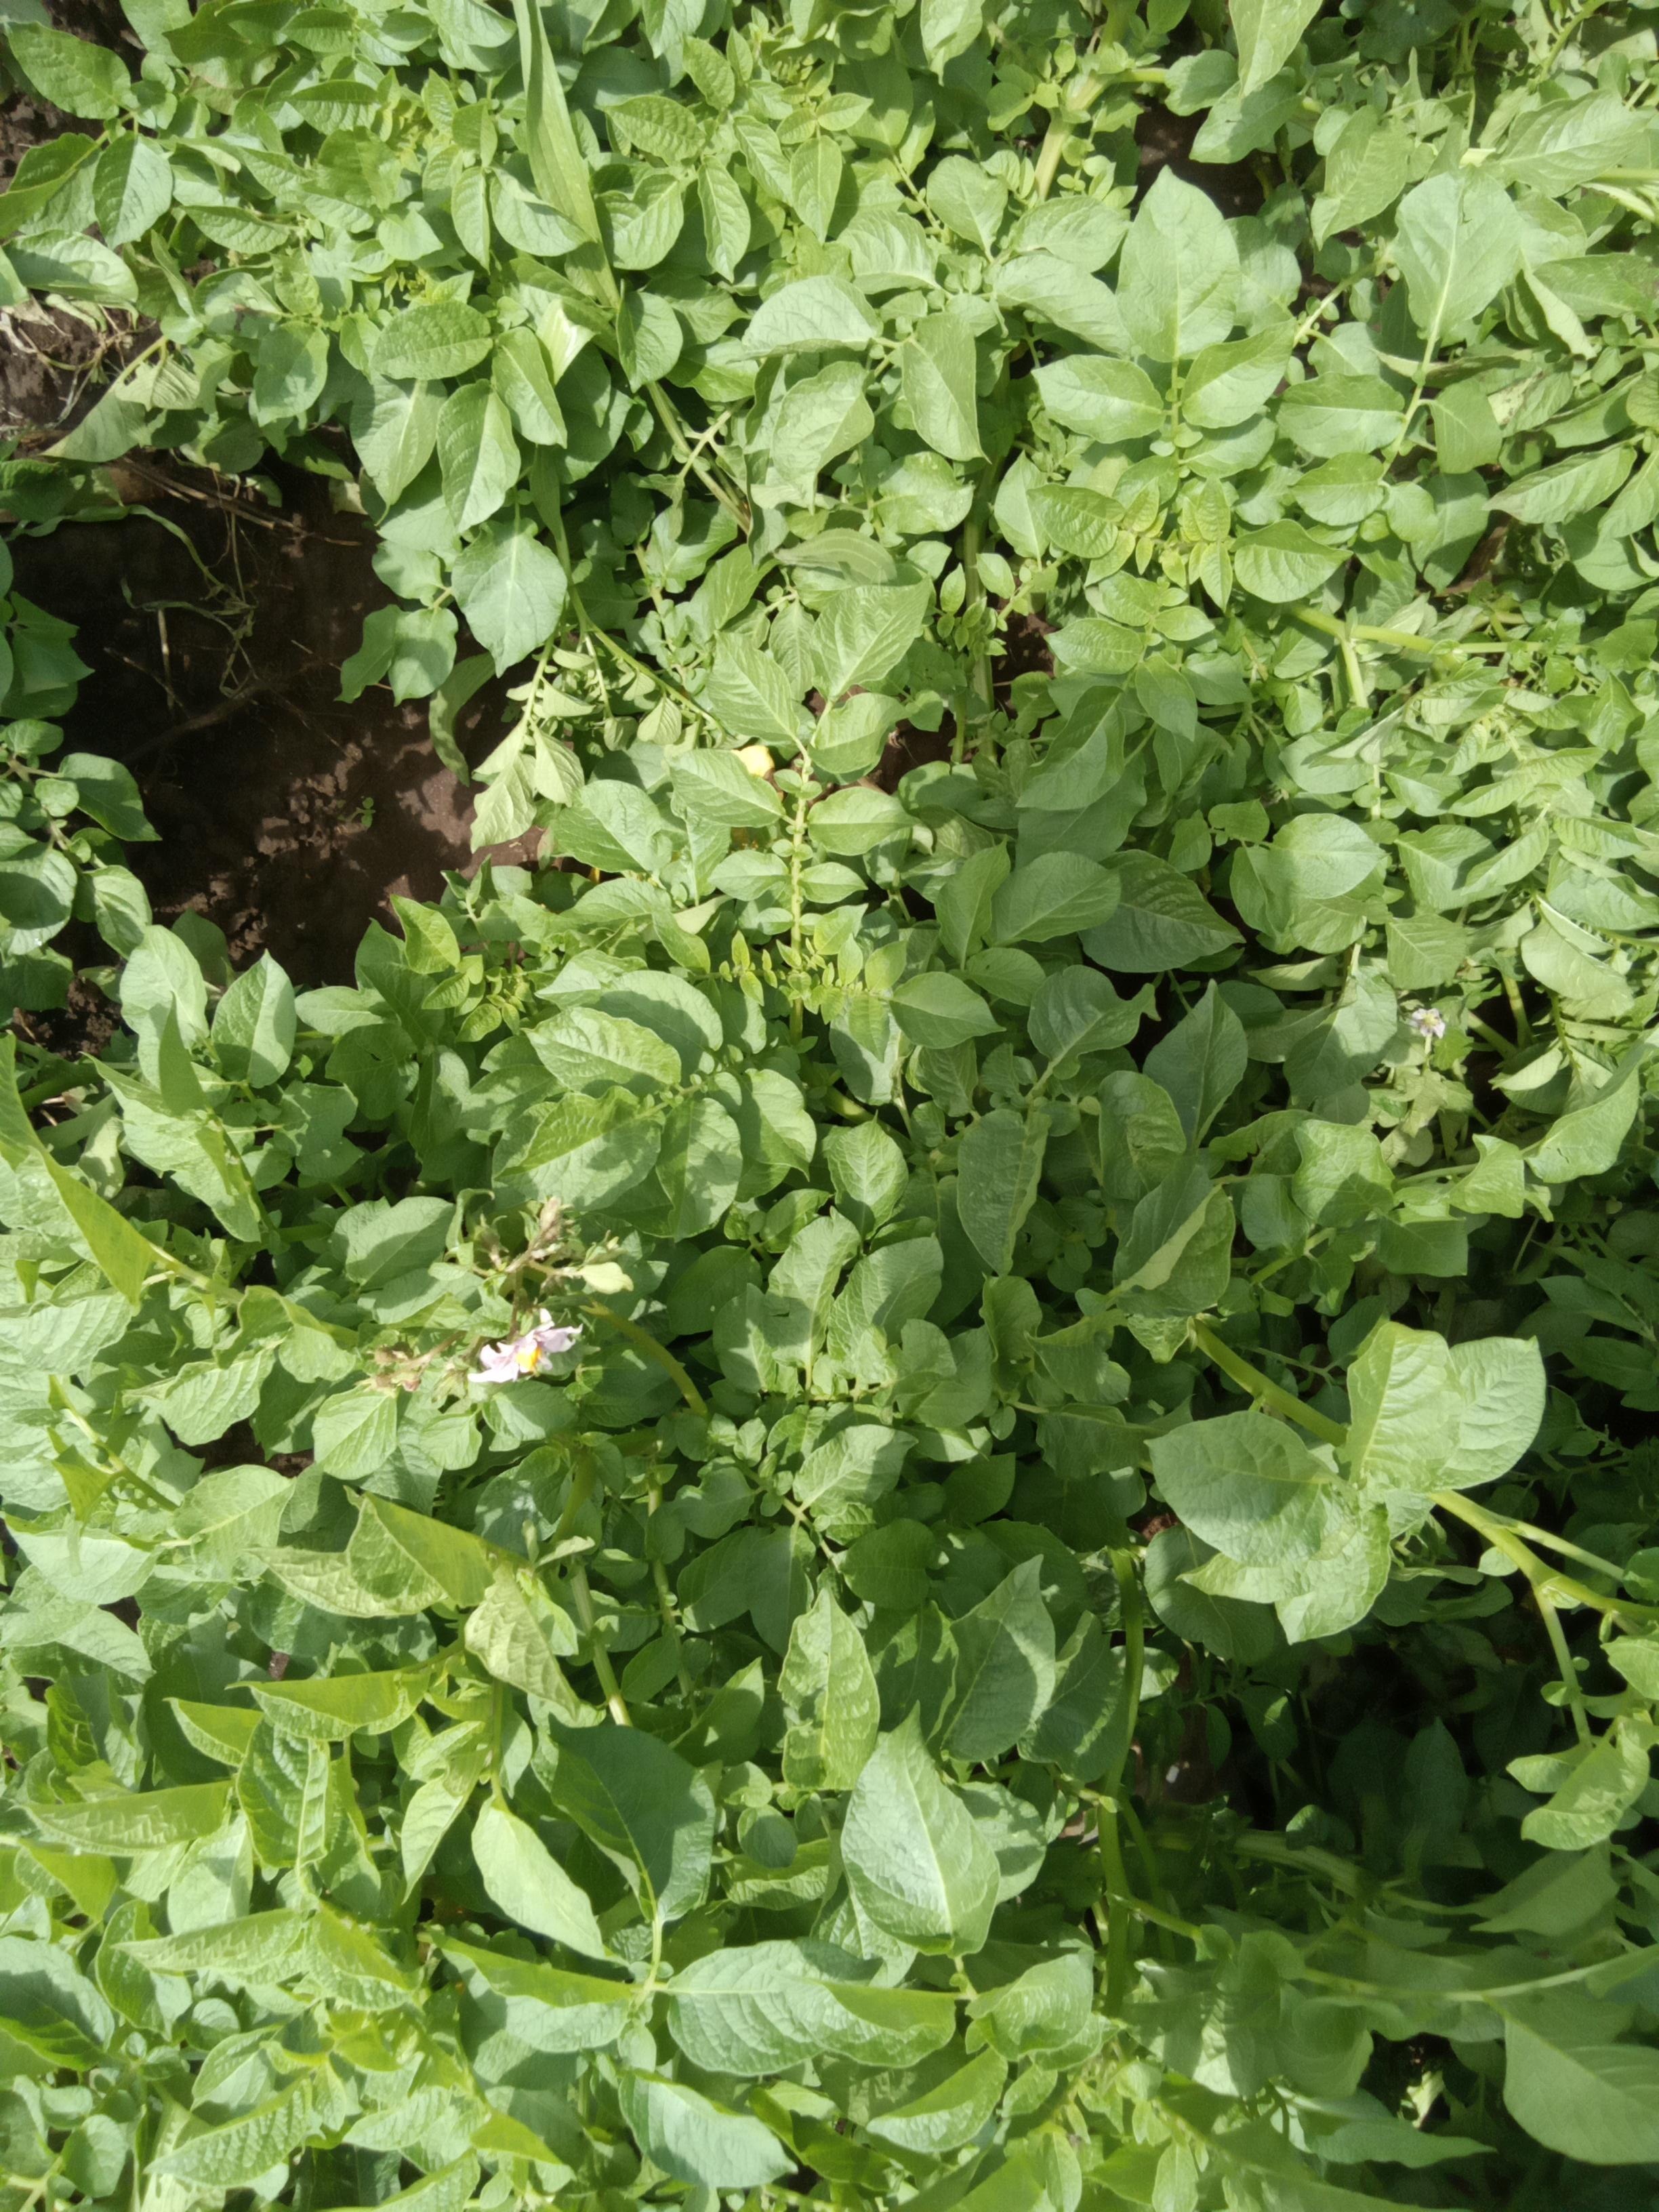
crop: potato
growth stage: vegetative
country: Kenya
